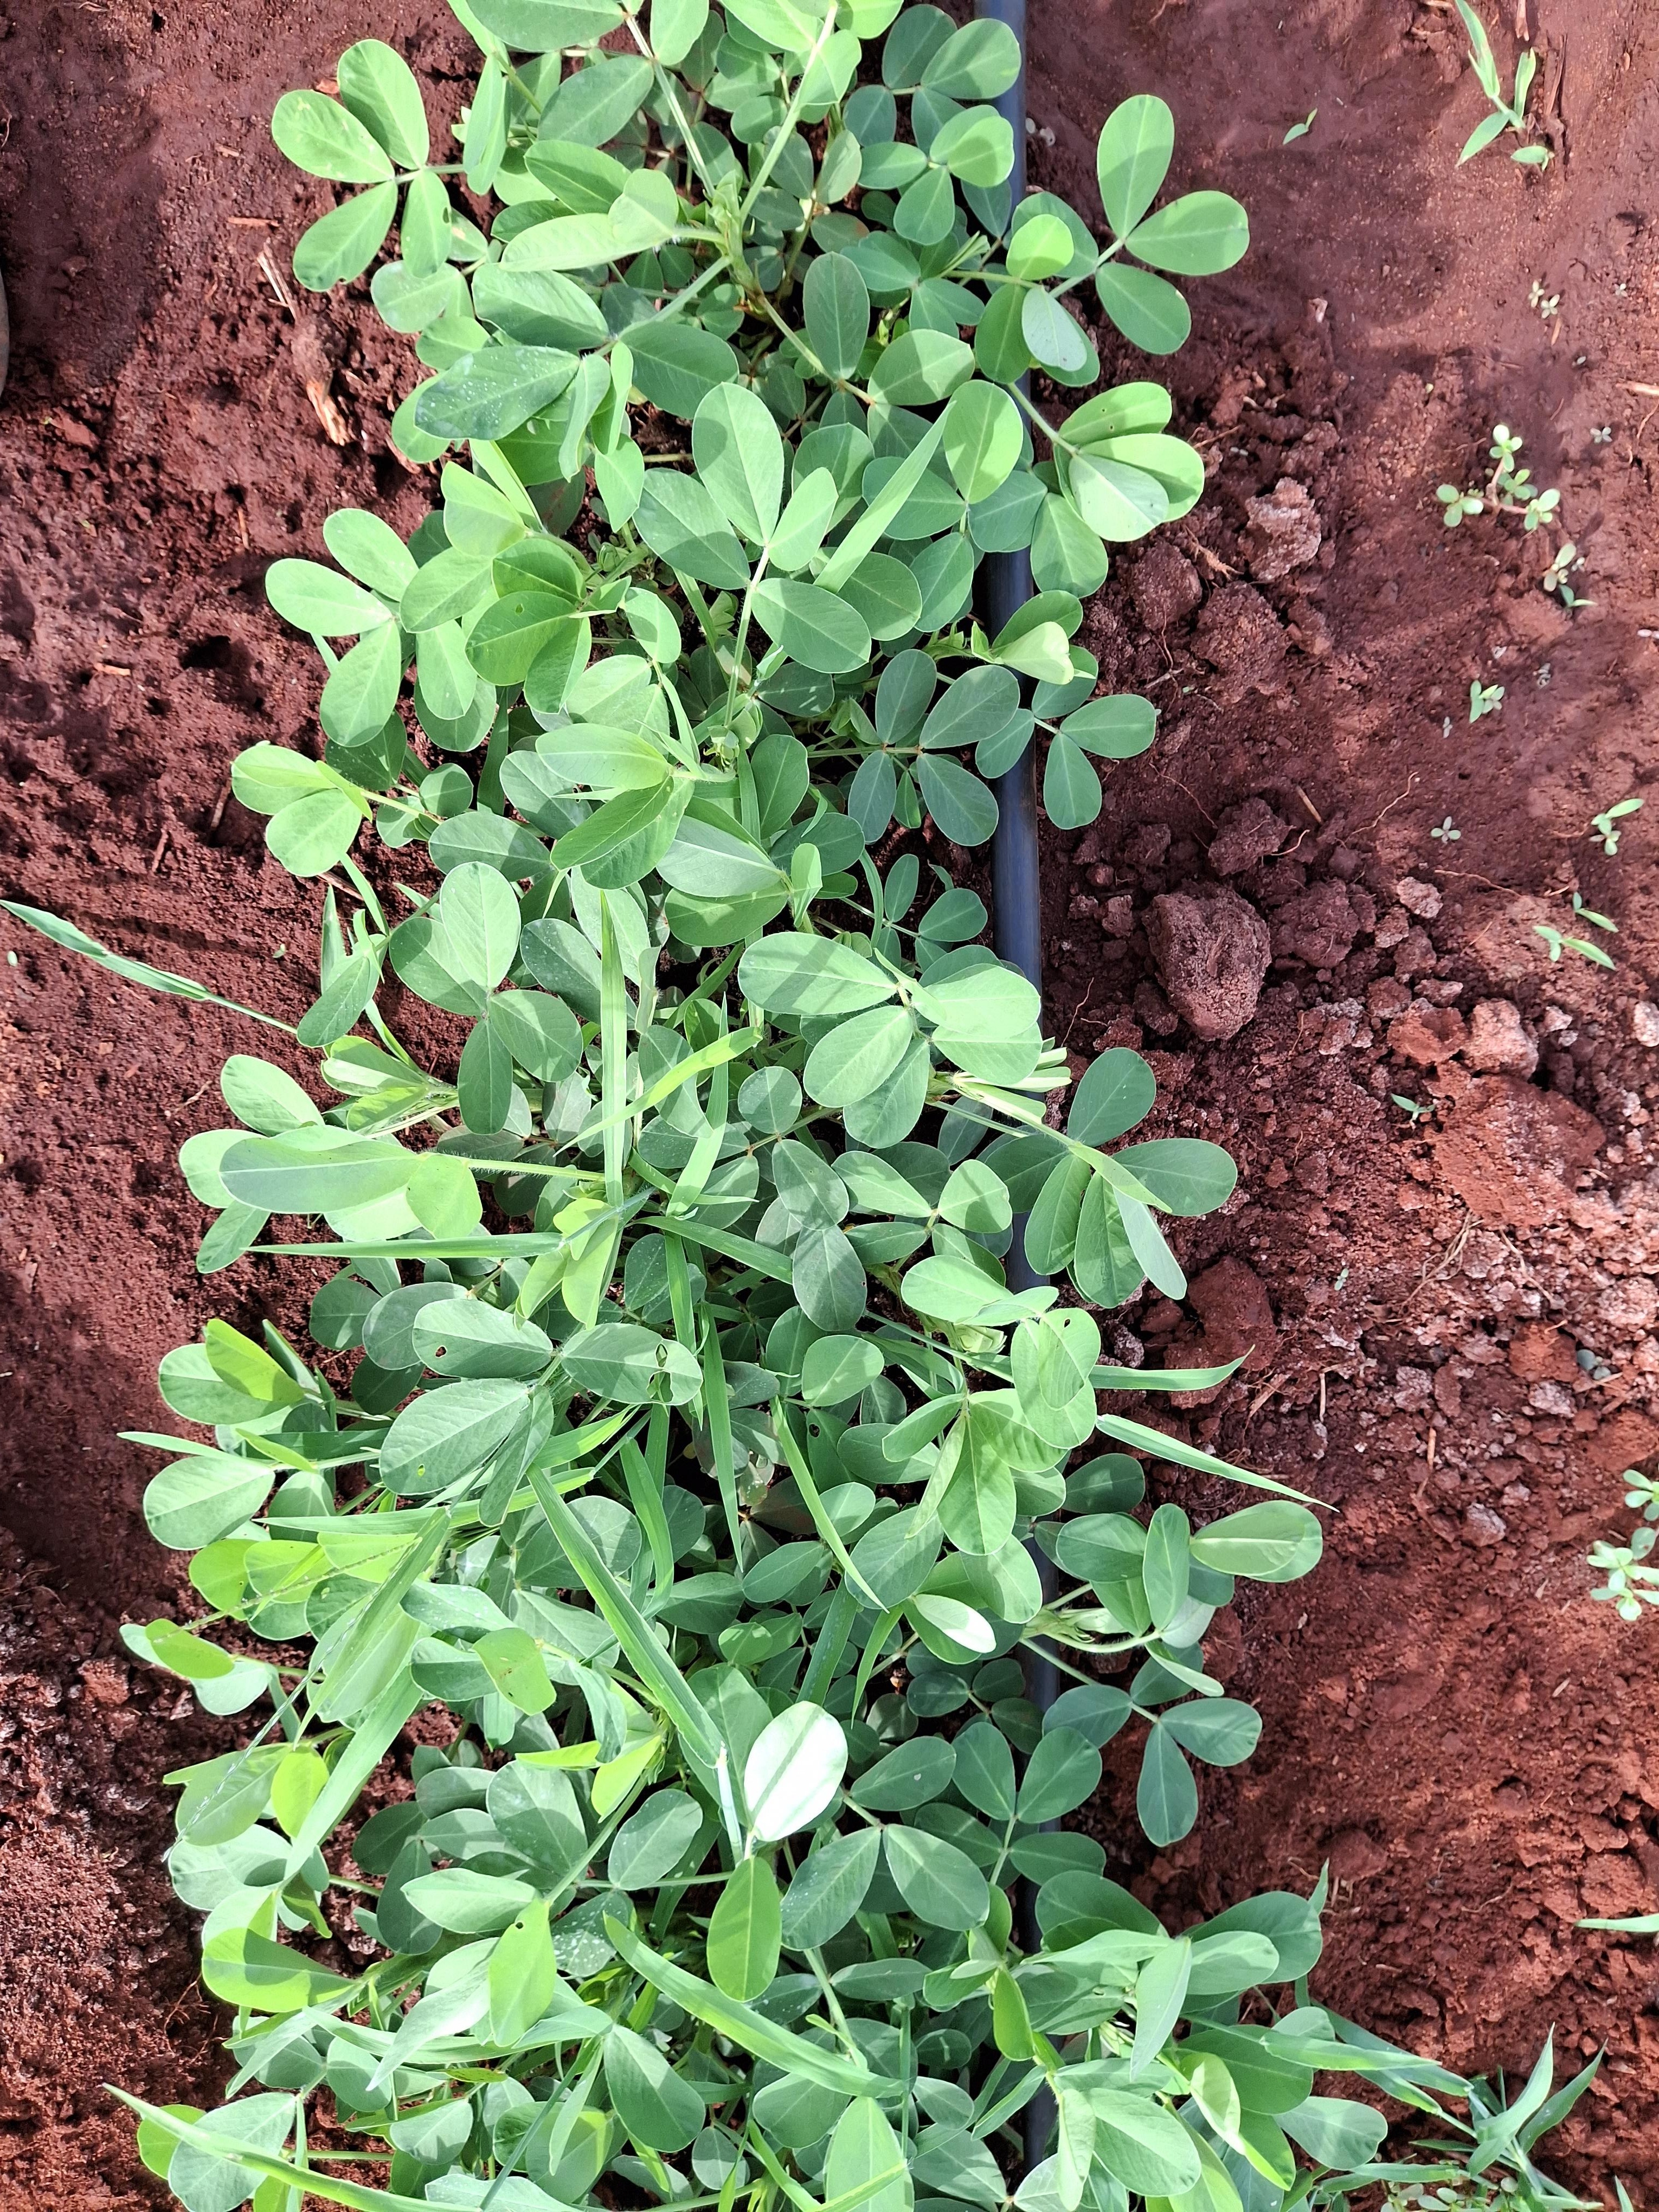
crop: groundnut
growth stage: flowering
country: Kenya
